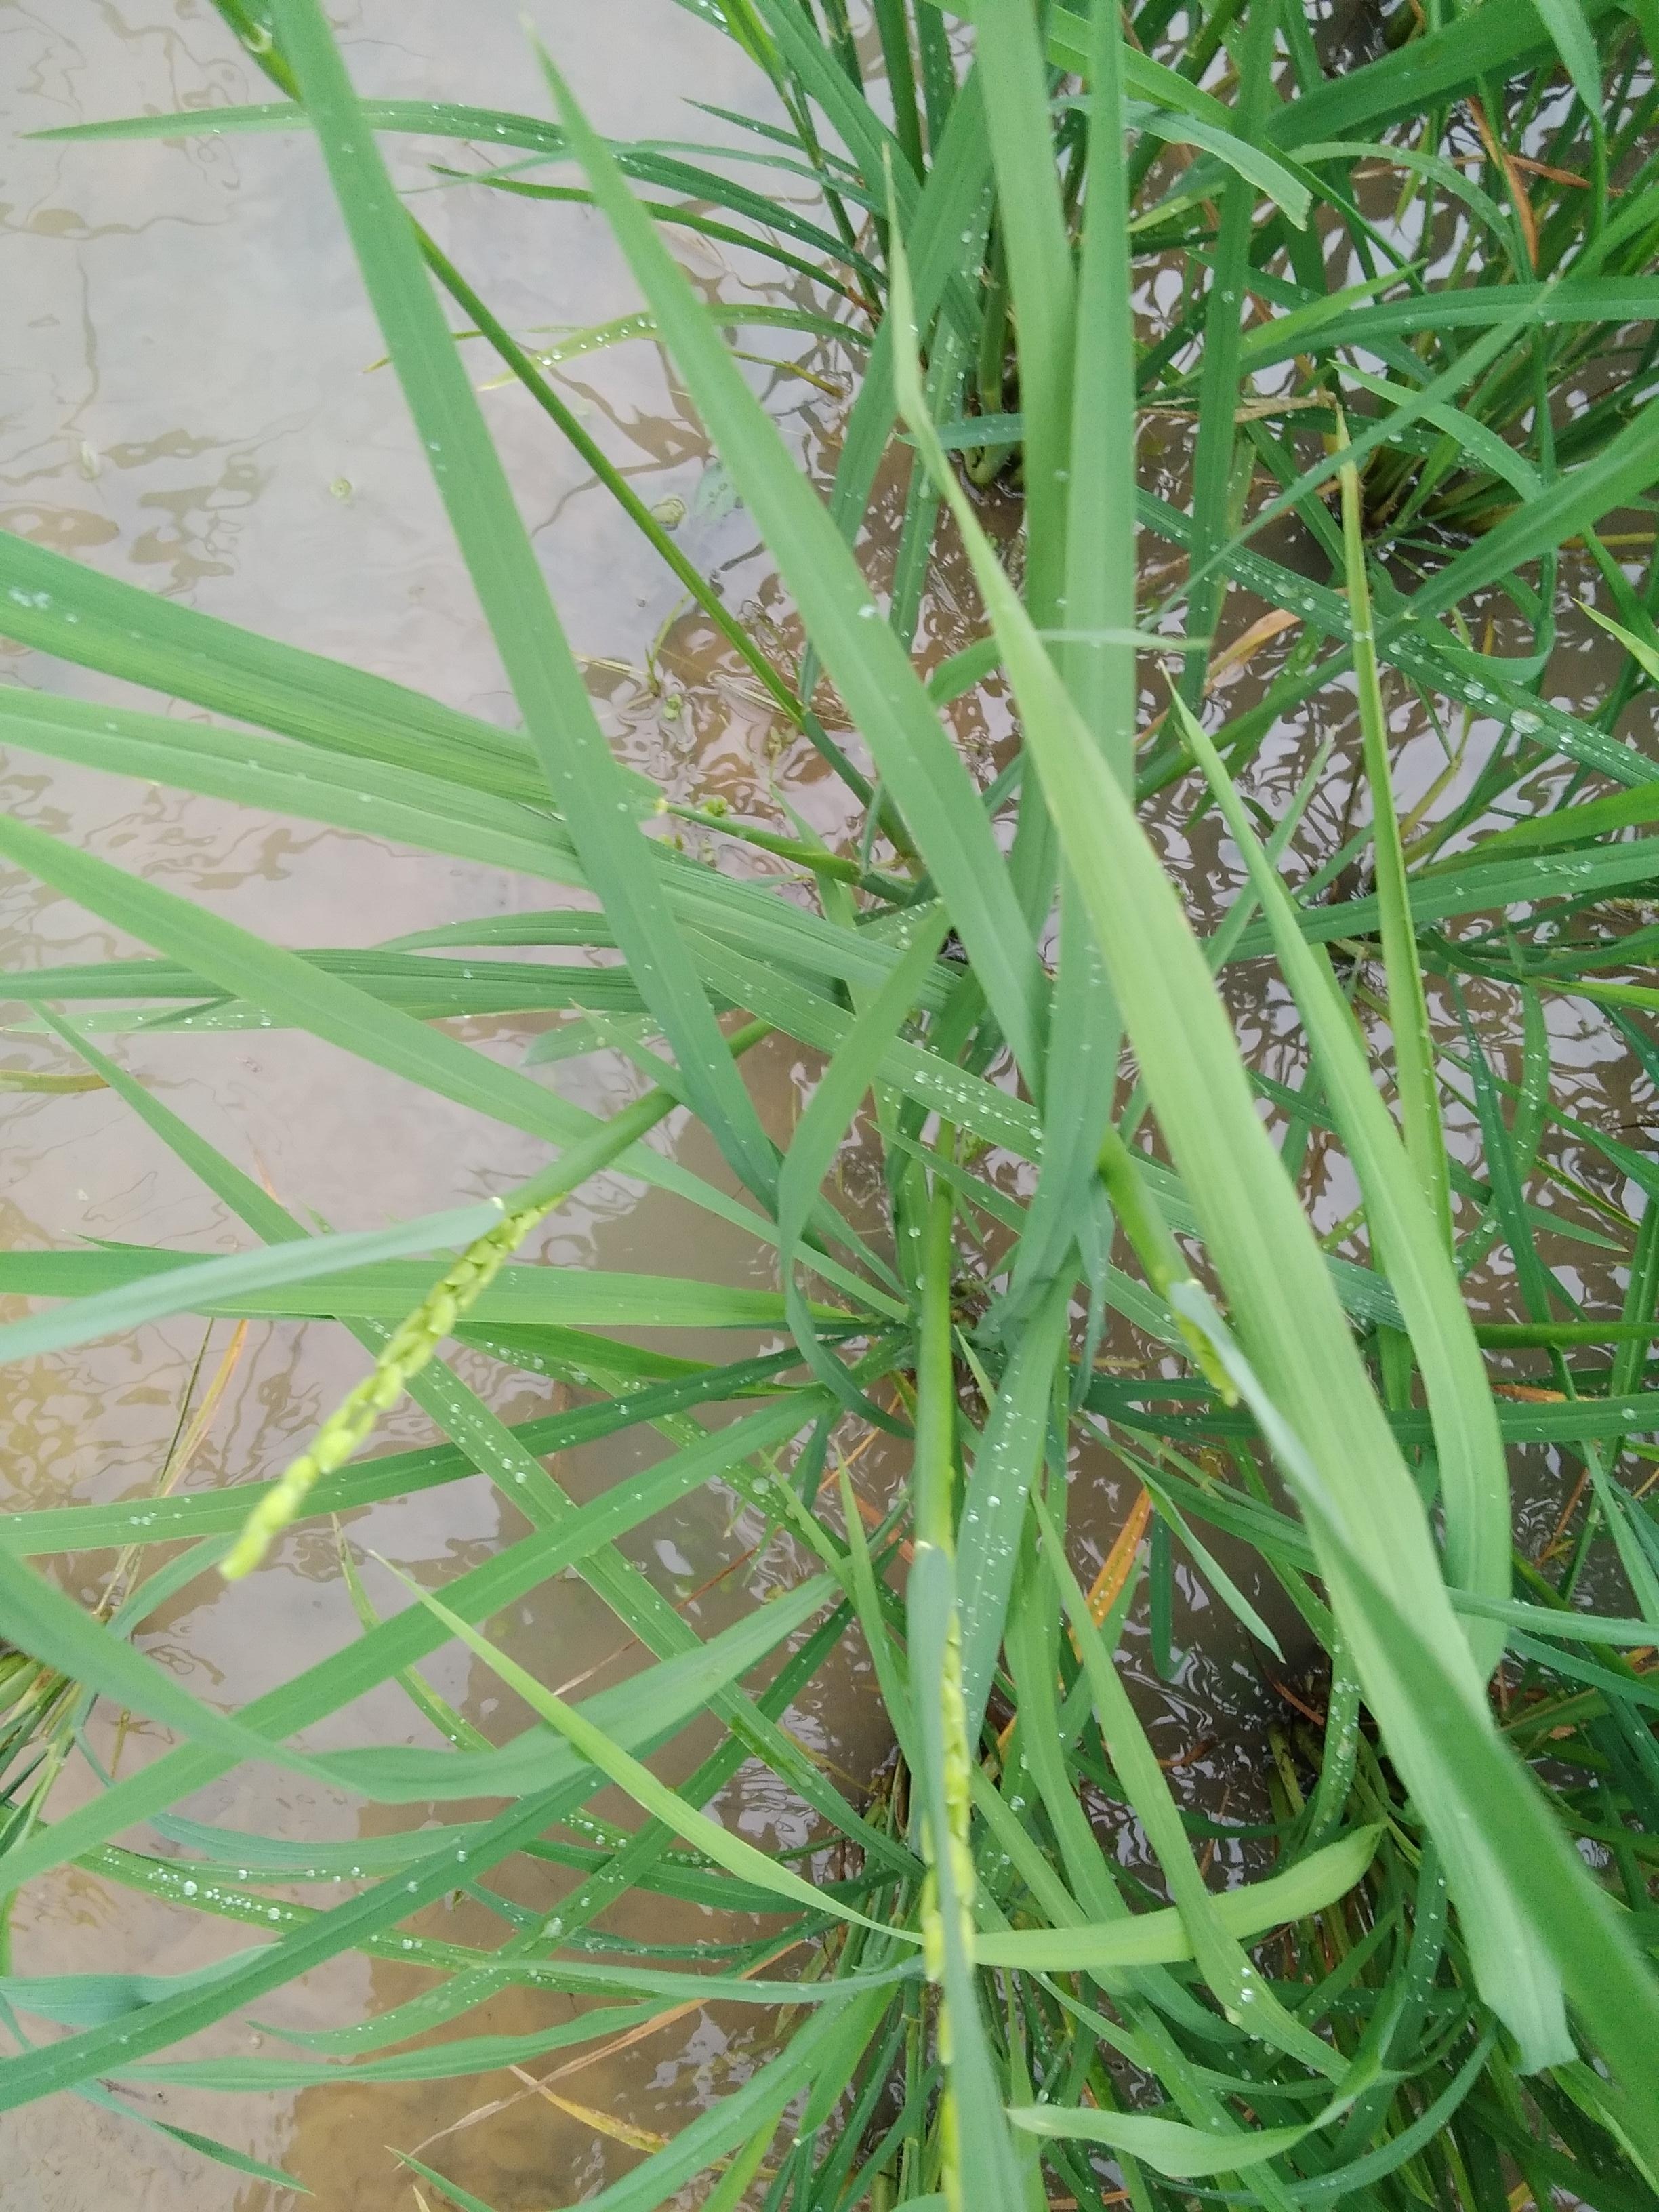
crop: rice
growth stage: heading
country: Nigeria
